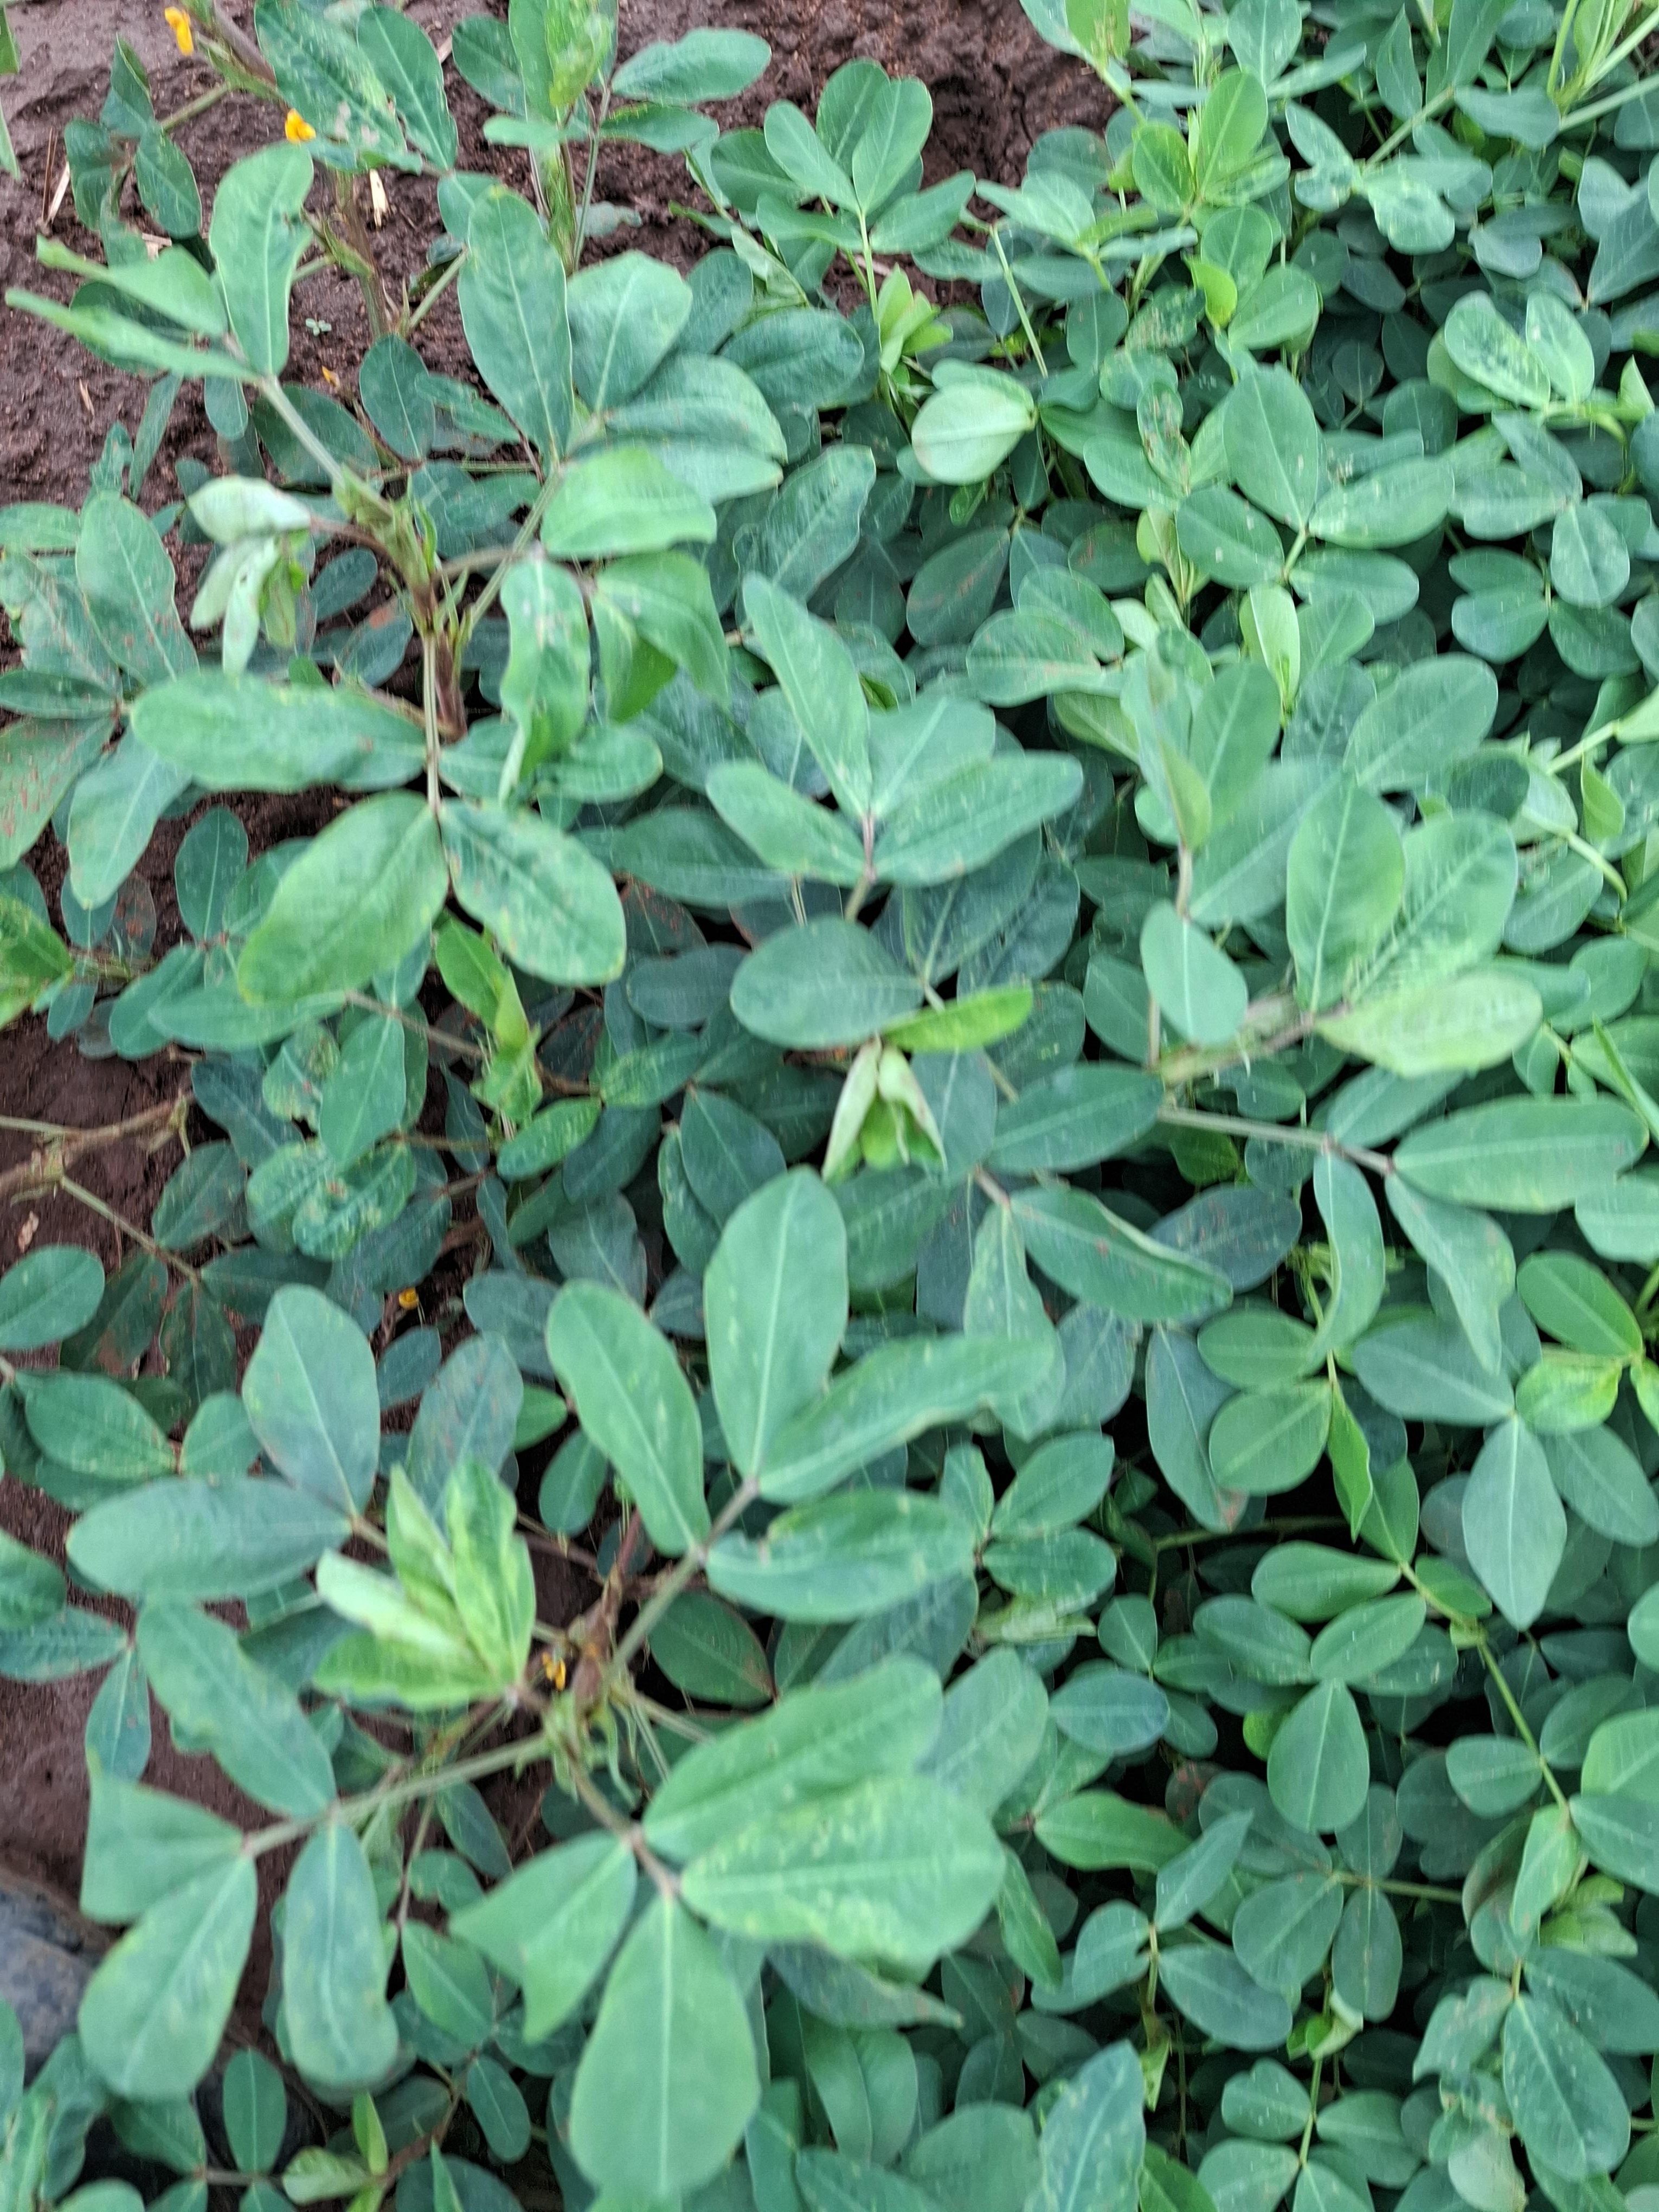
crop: groundnut
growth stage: flowering
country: Kenya
